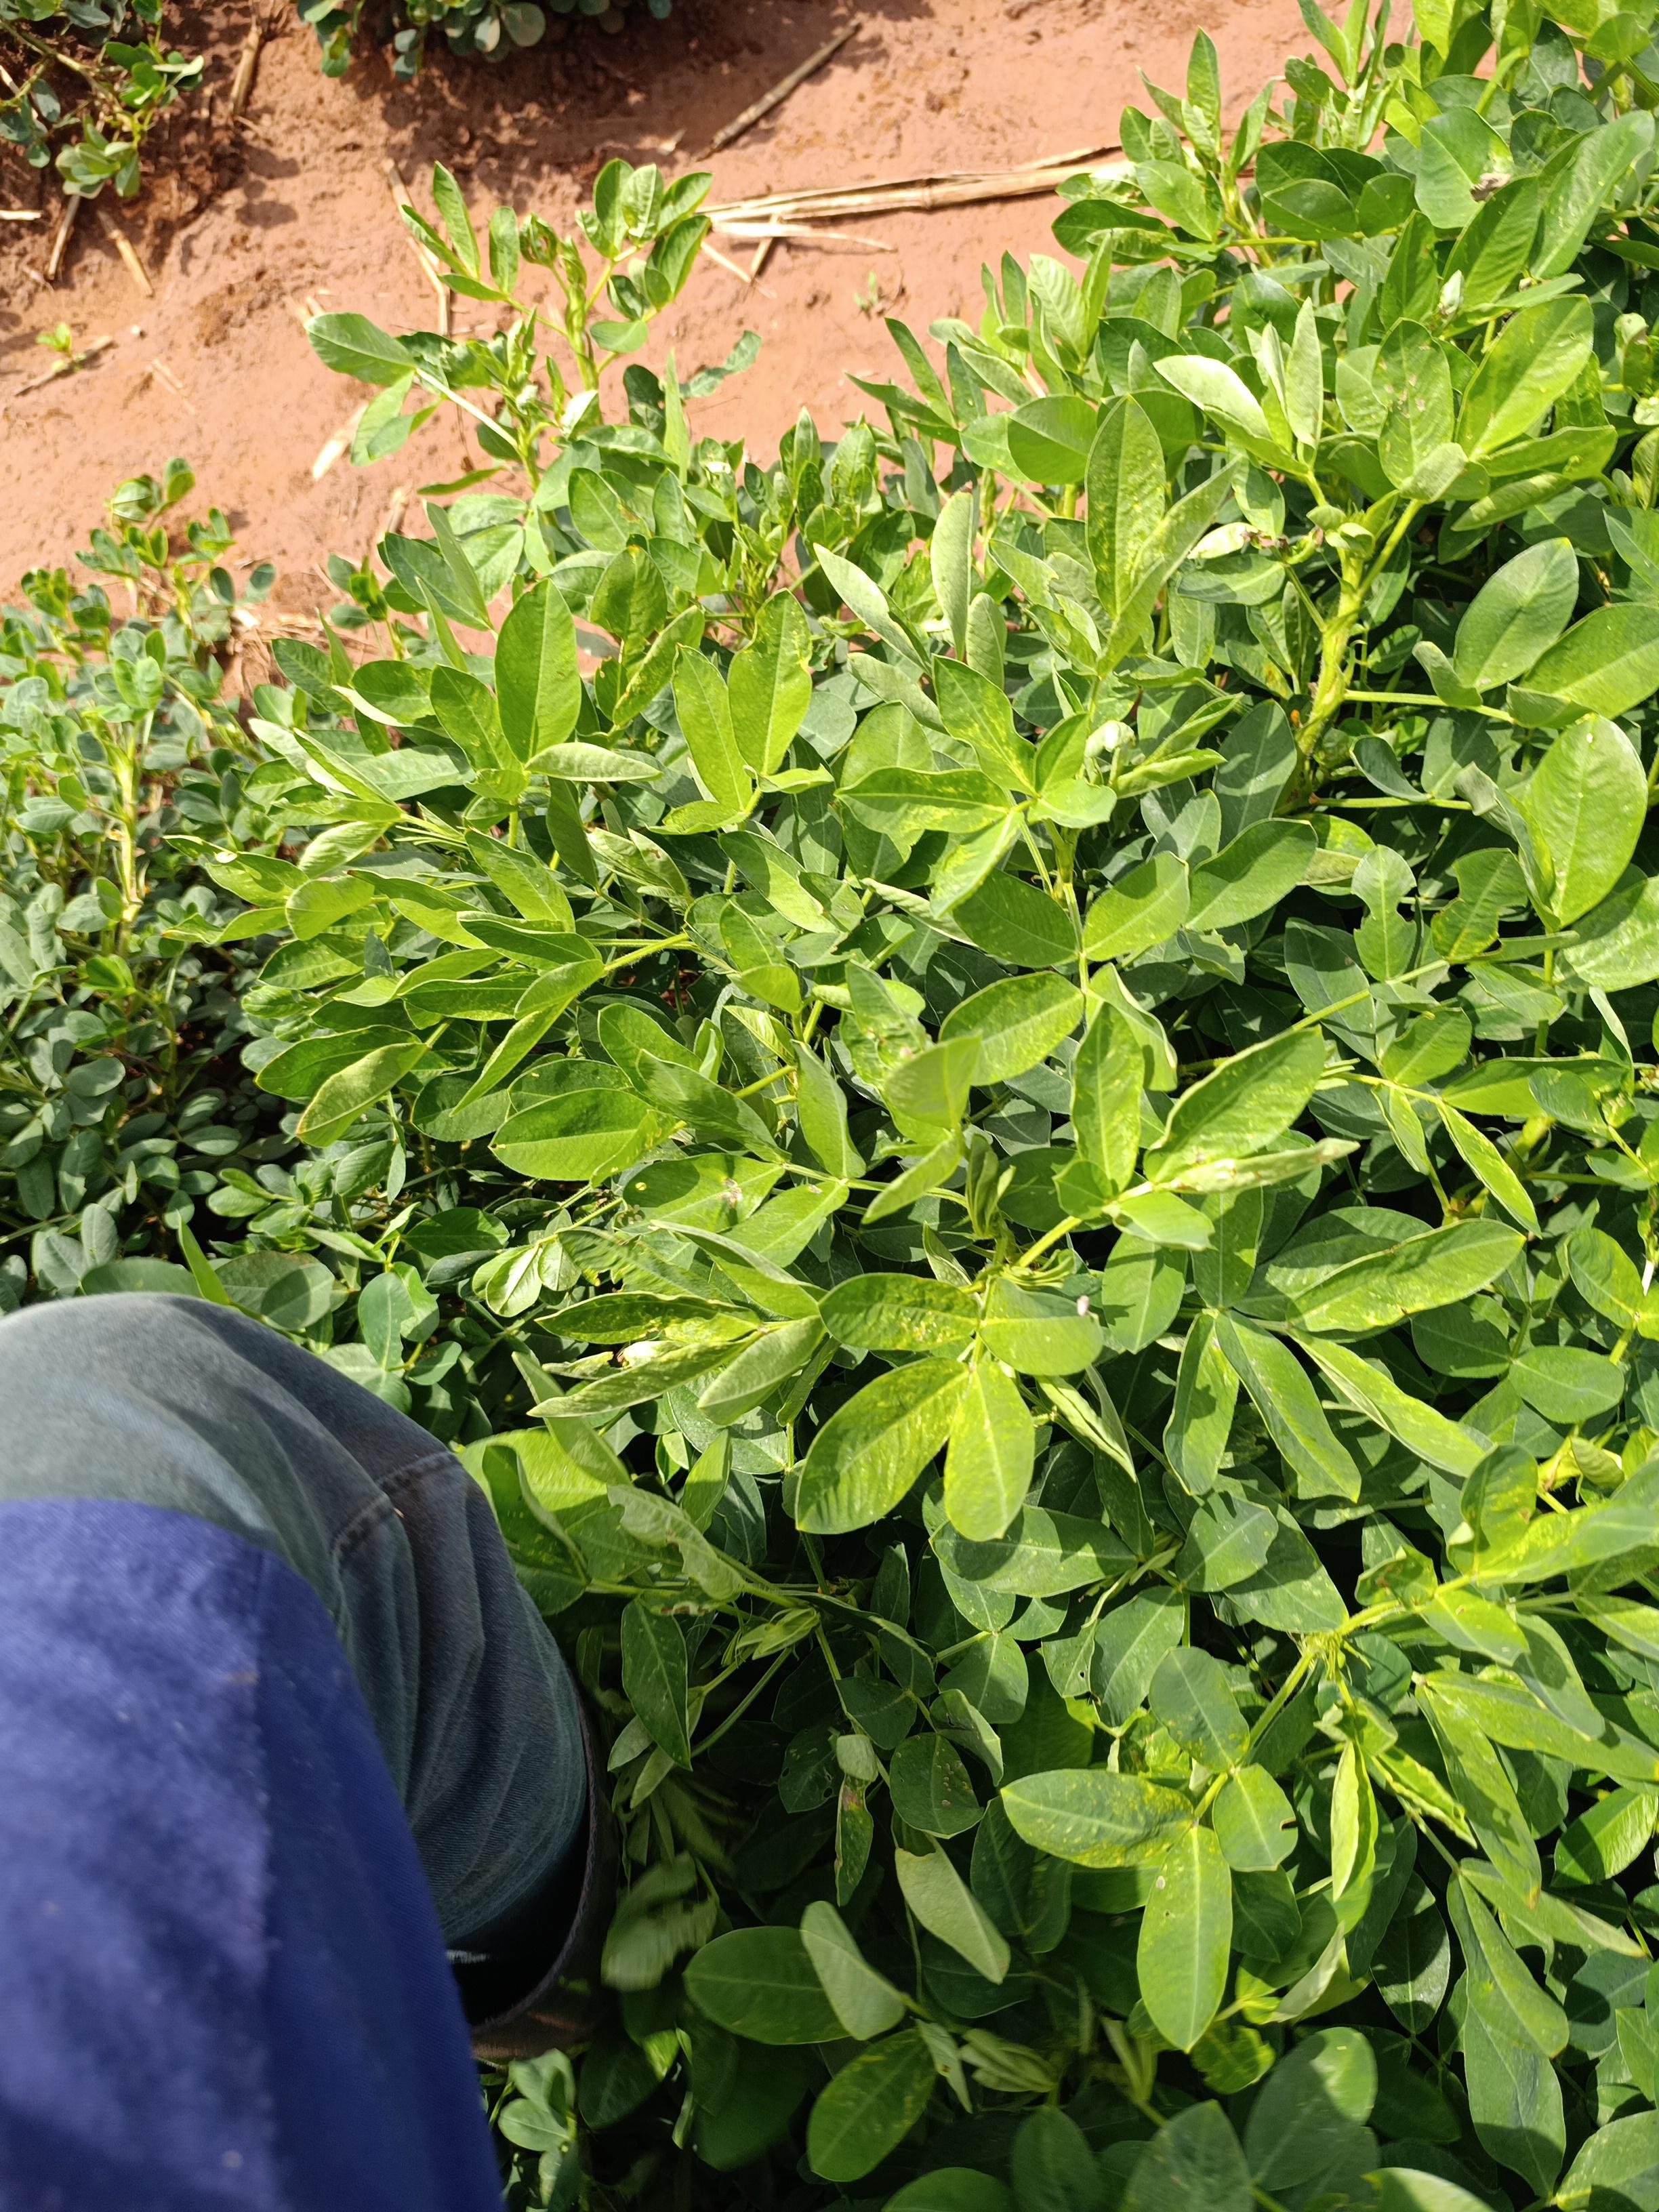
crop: groundnut
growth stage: pegging
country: Kenya
